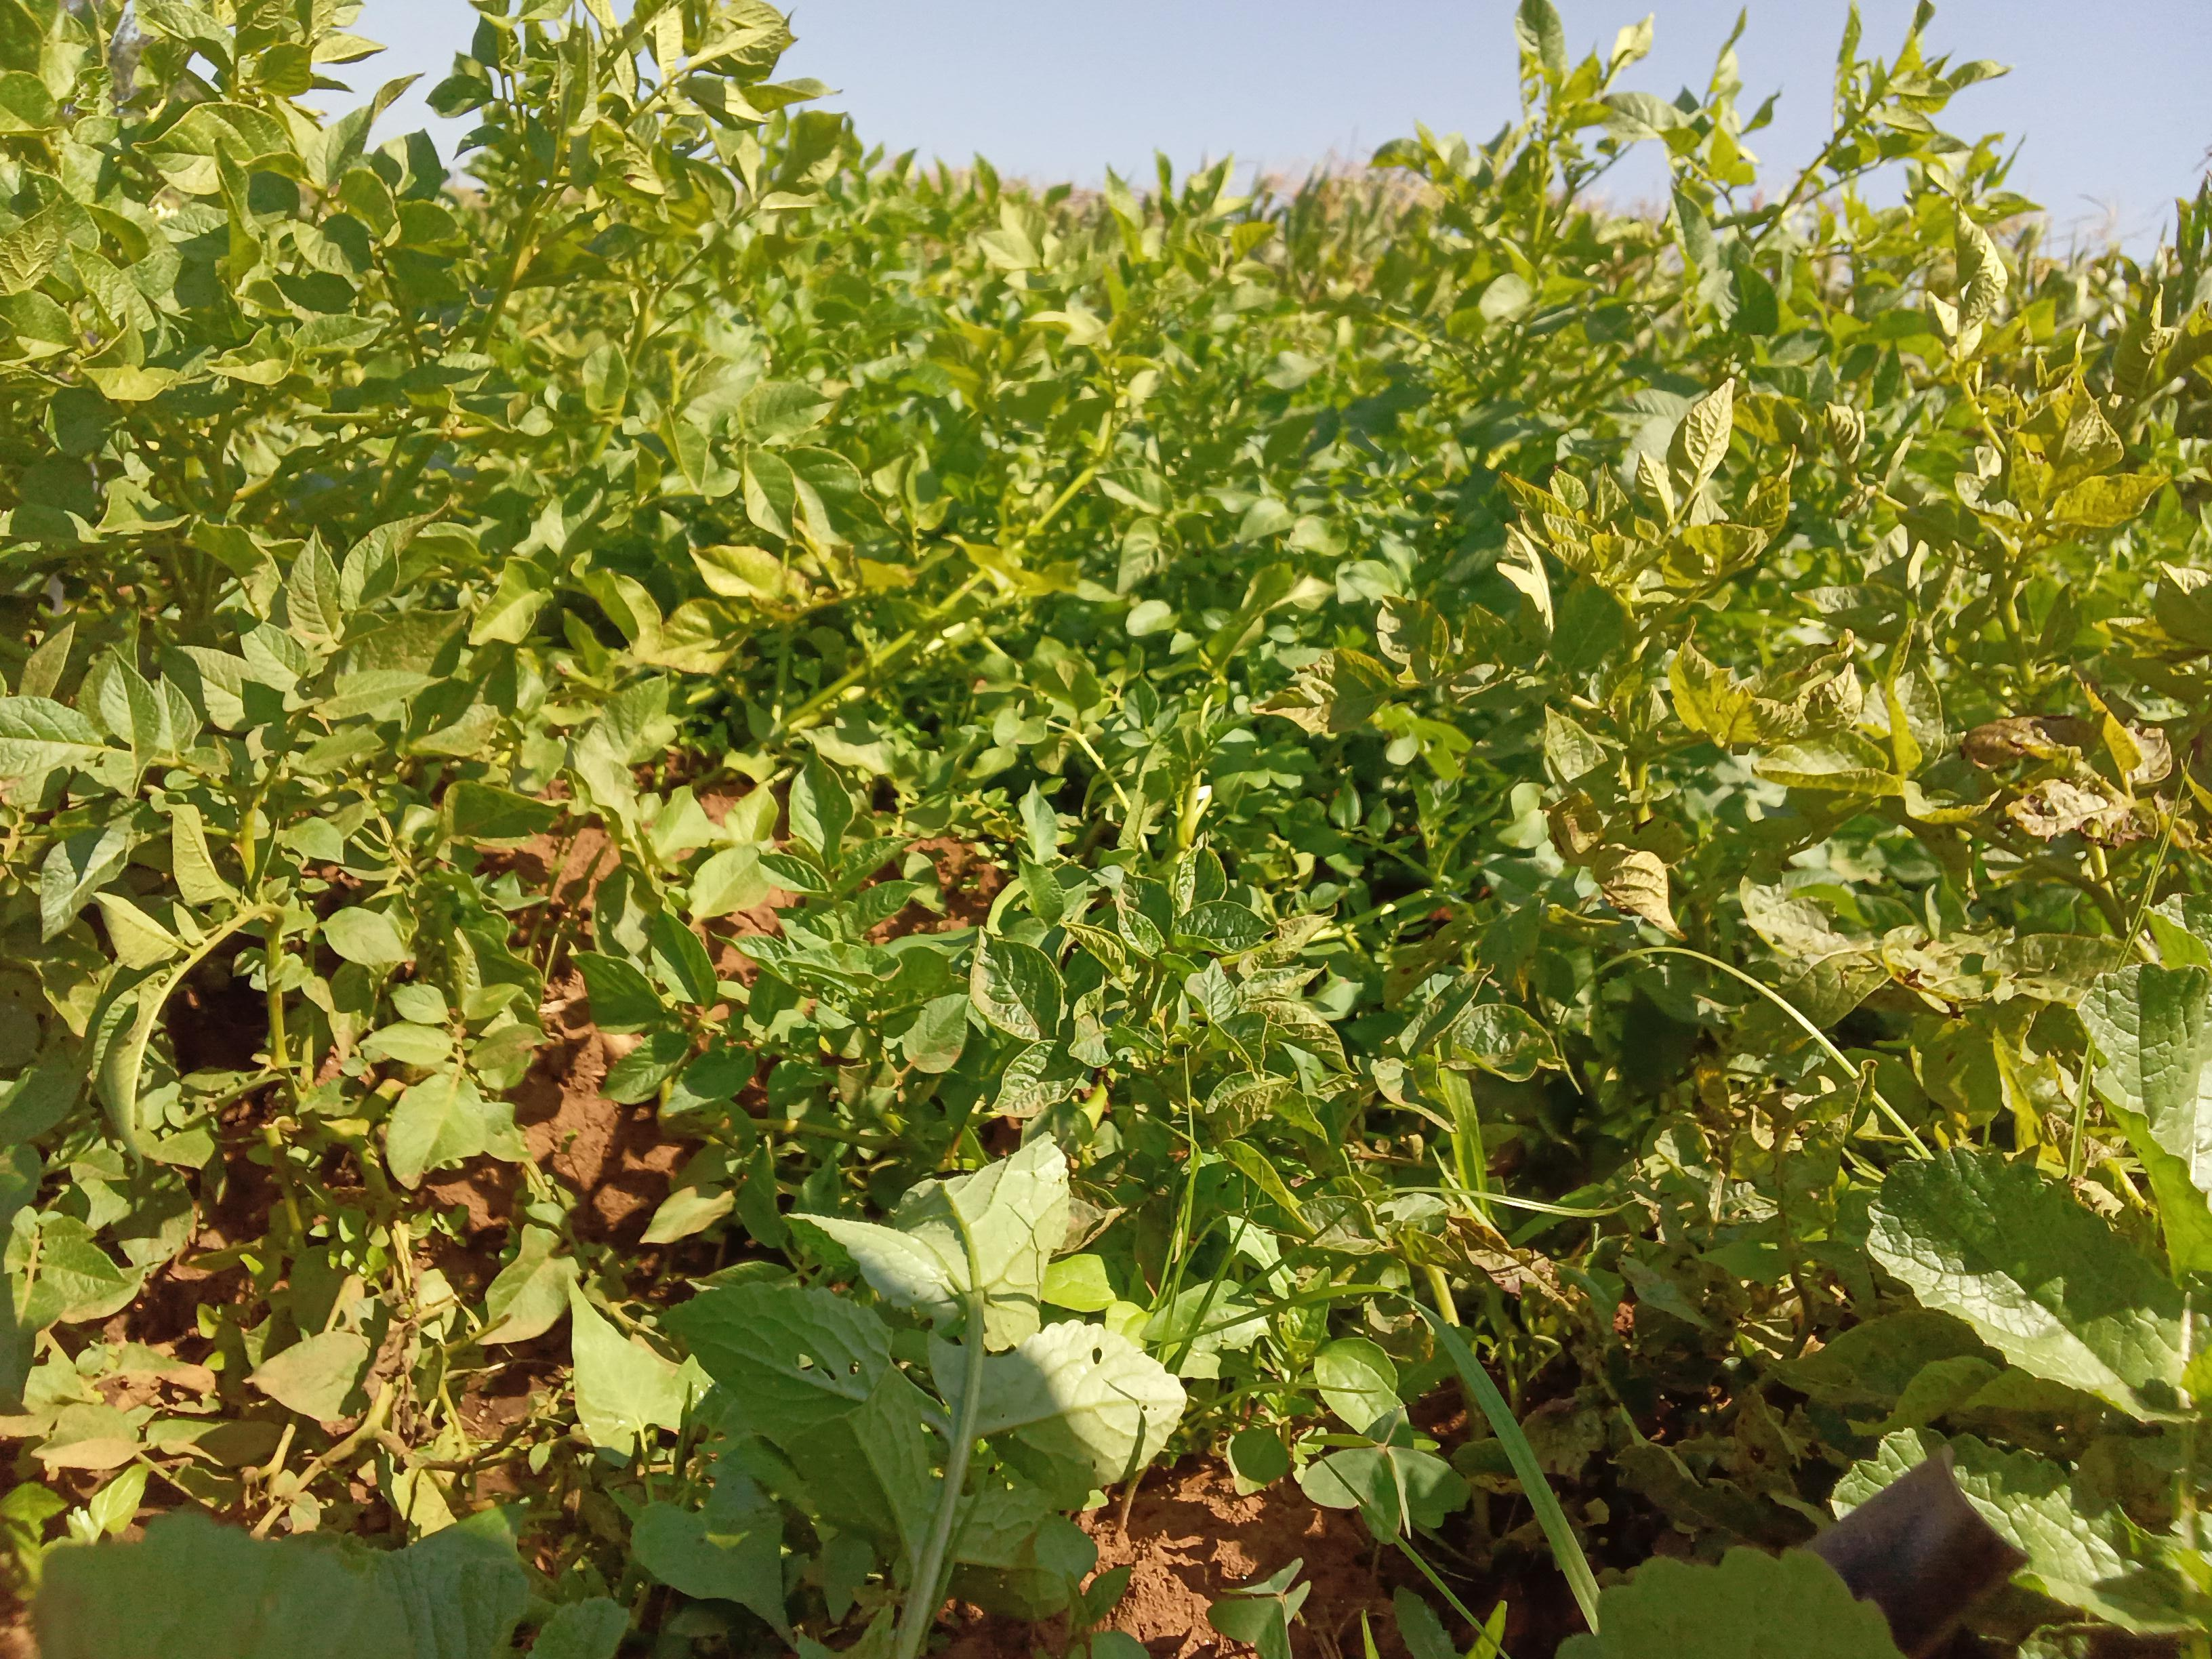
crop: potato
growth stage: vegetative
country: Kenya
